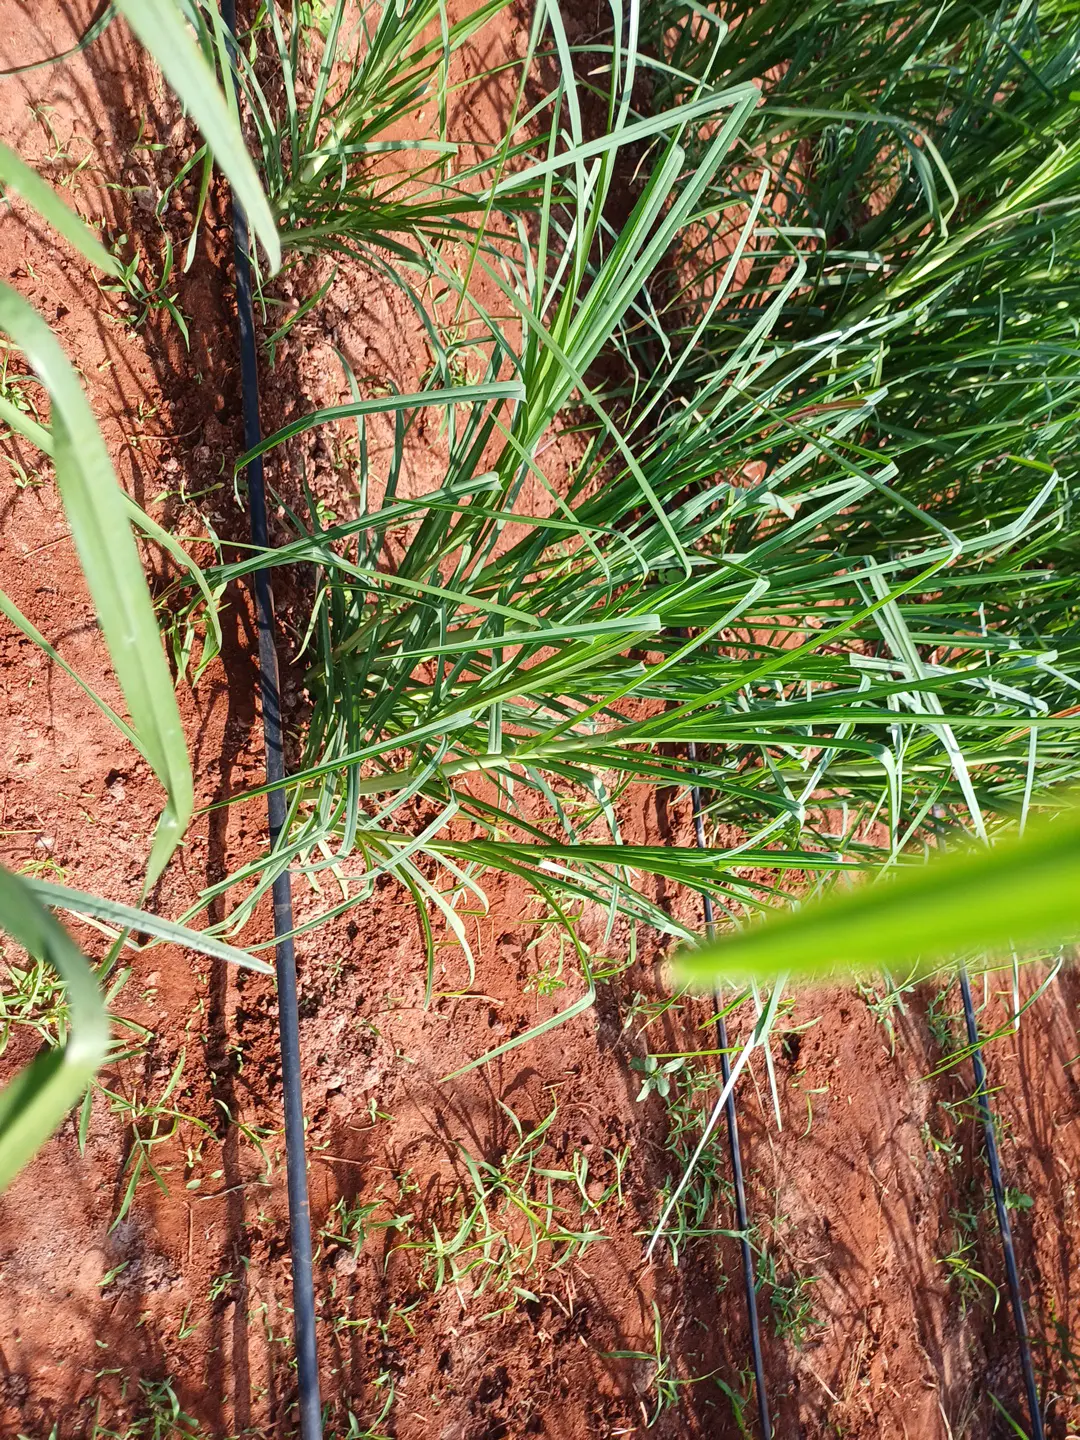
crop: finger millet
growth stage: flowering
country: Kenya
